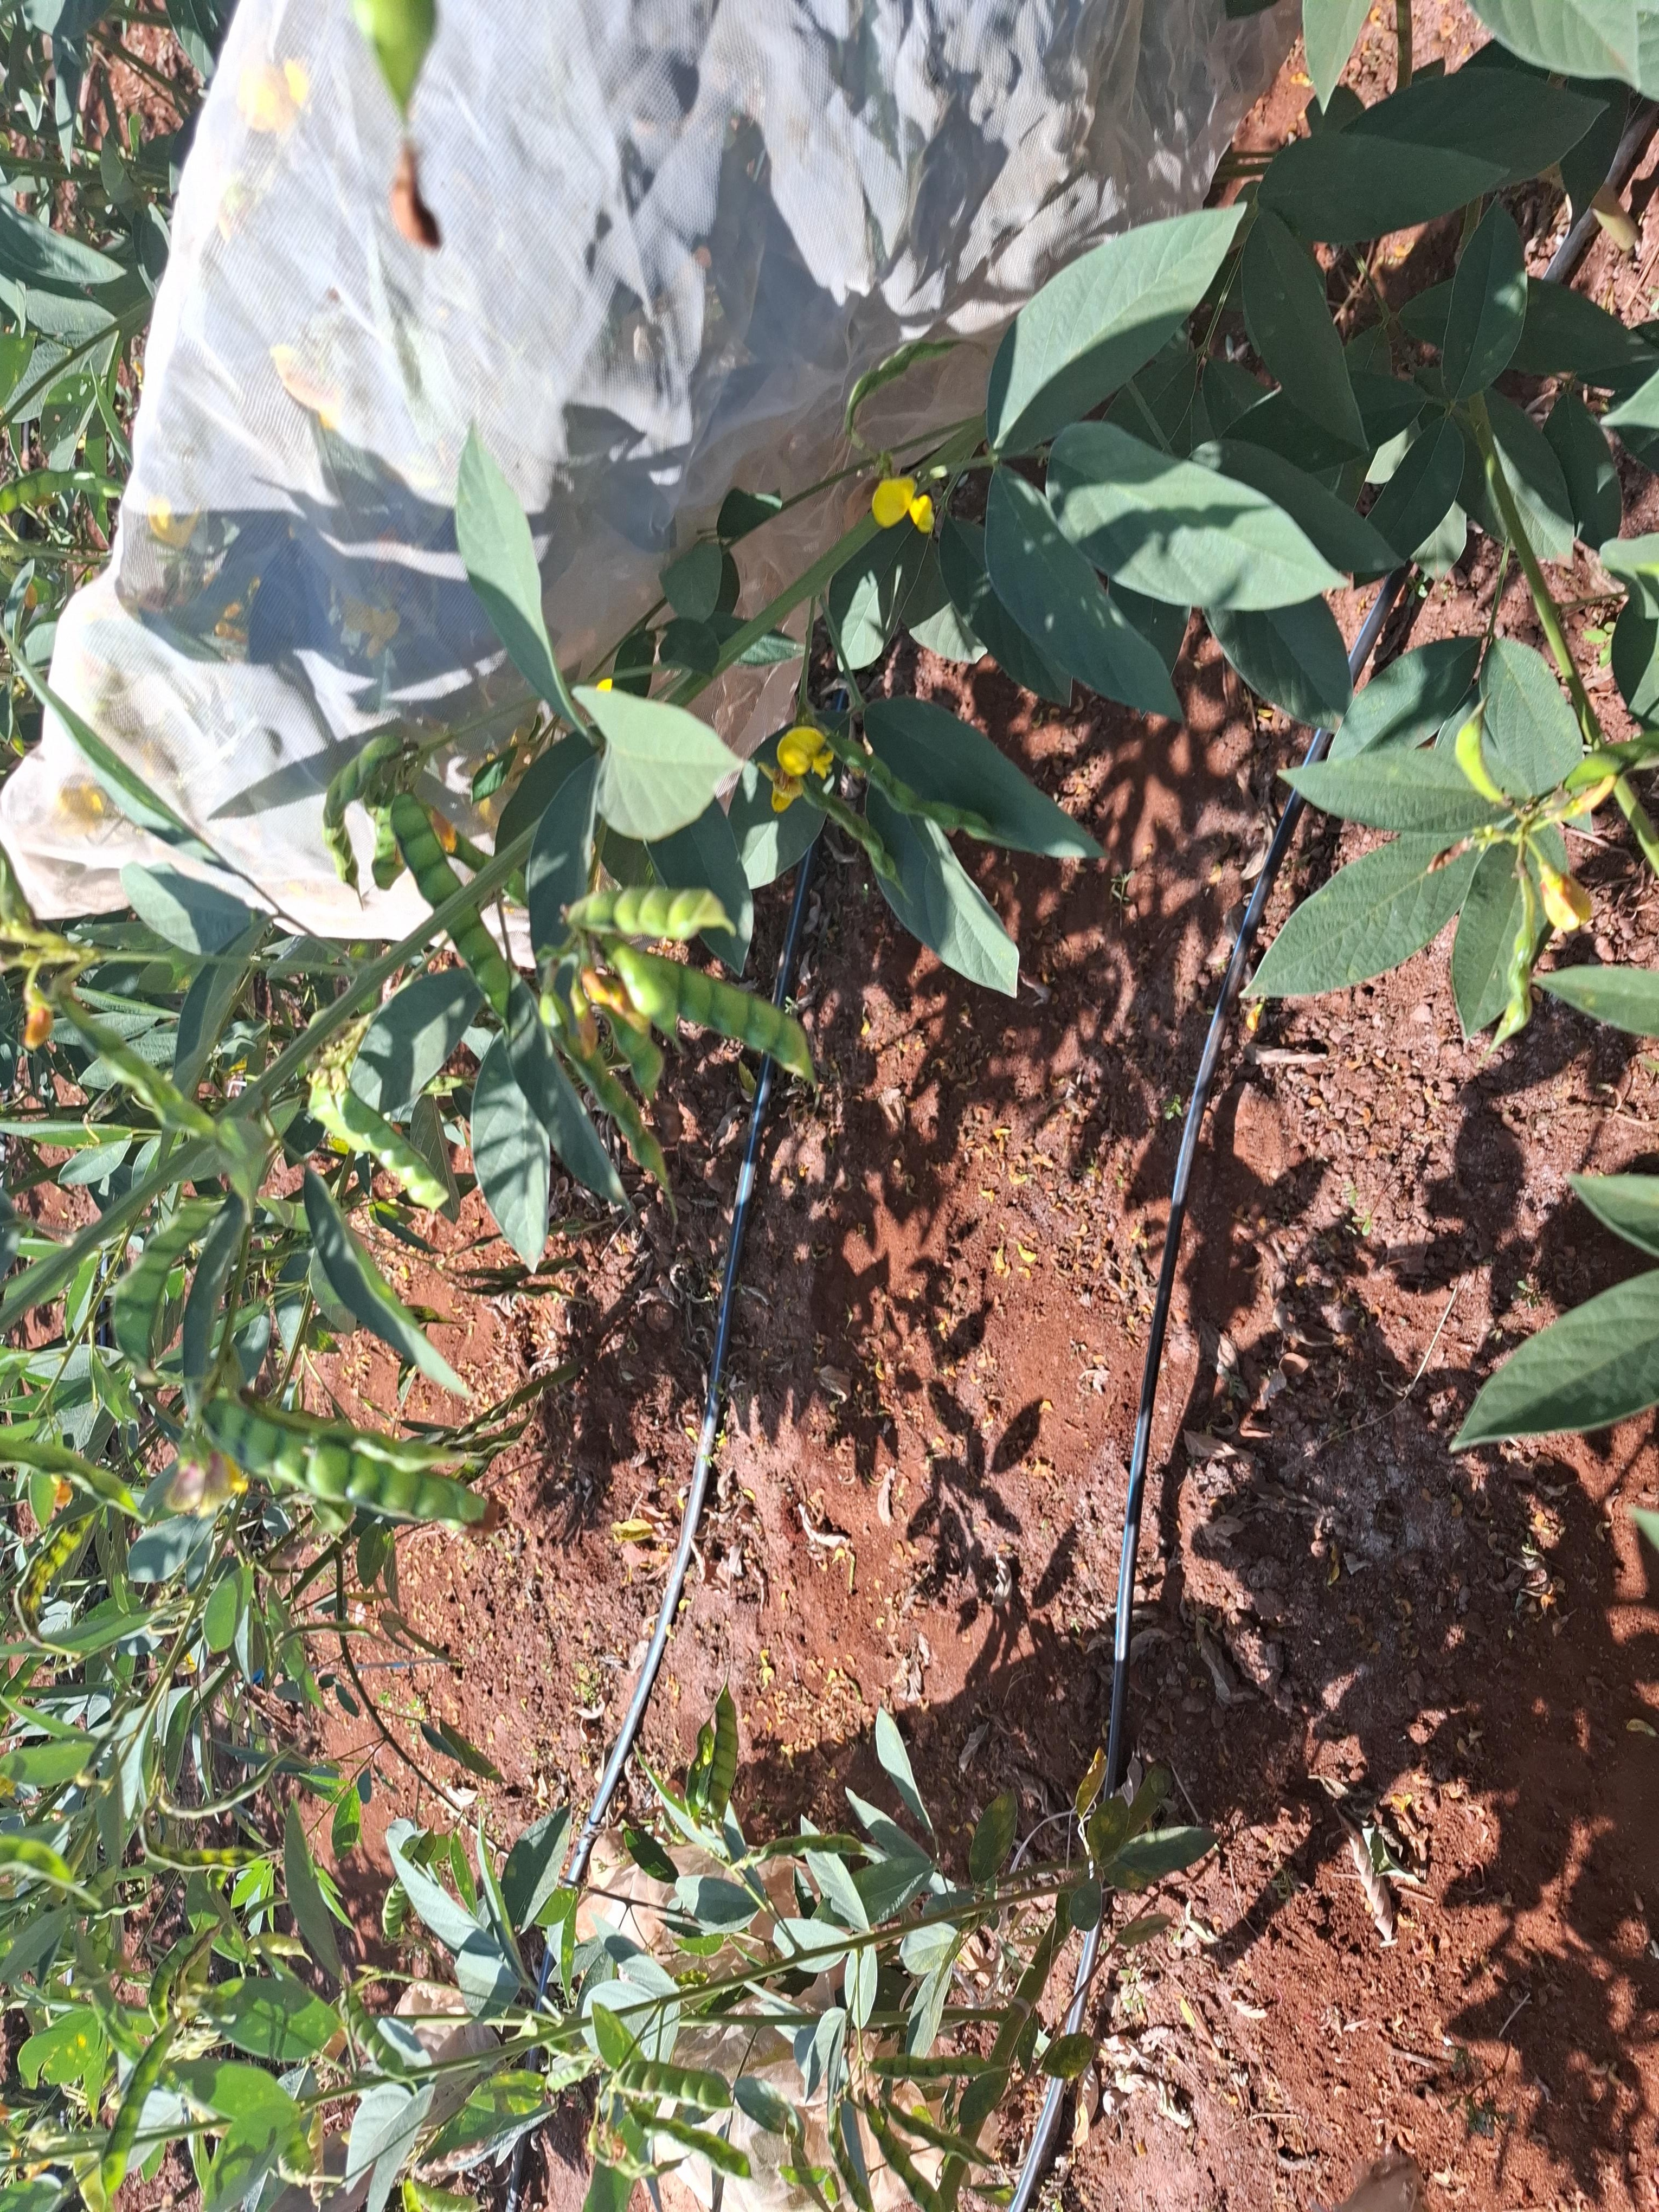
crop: pigeonpea
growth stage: development pod
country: Kenya
